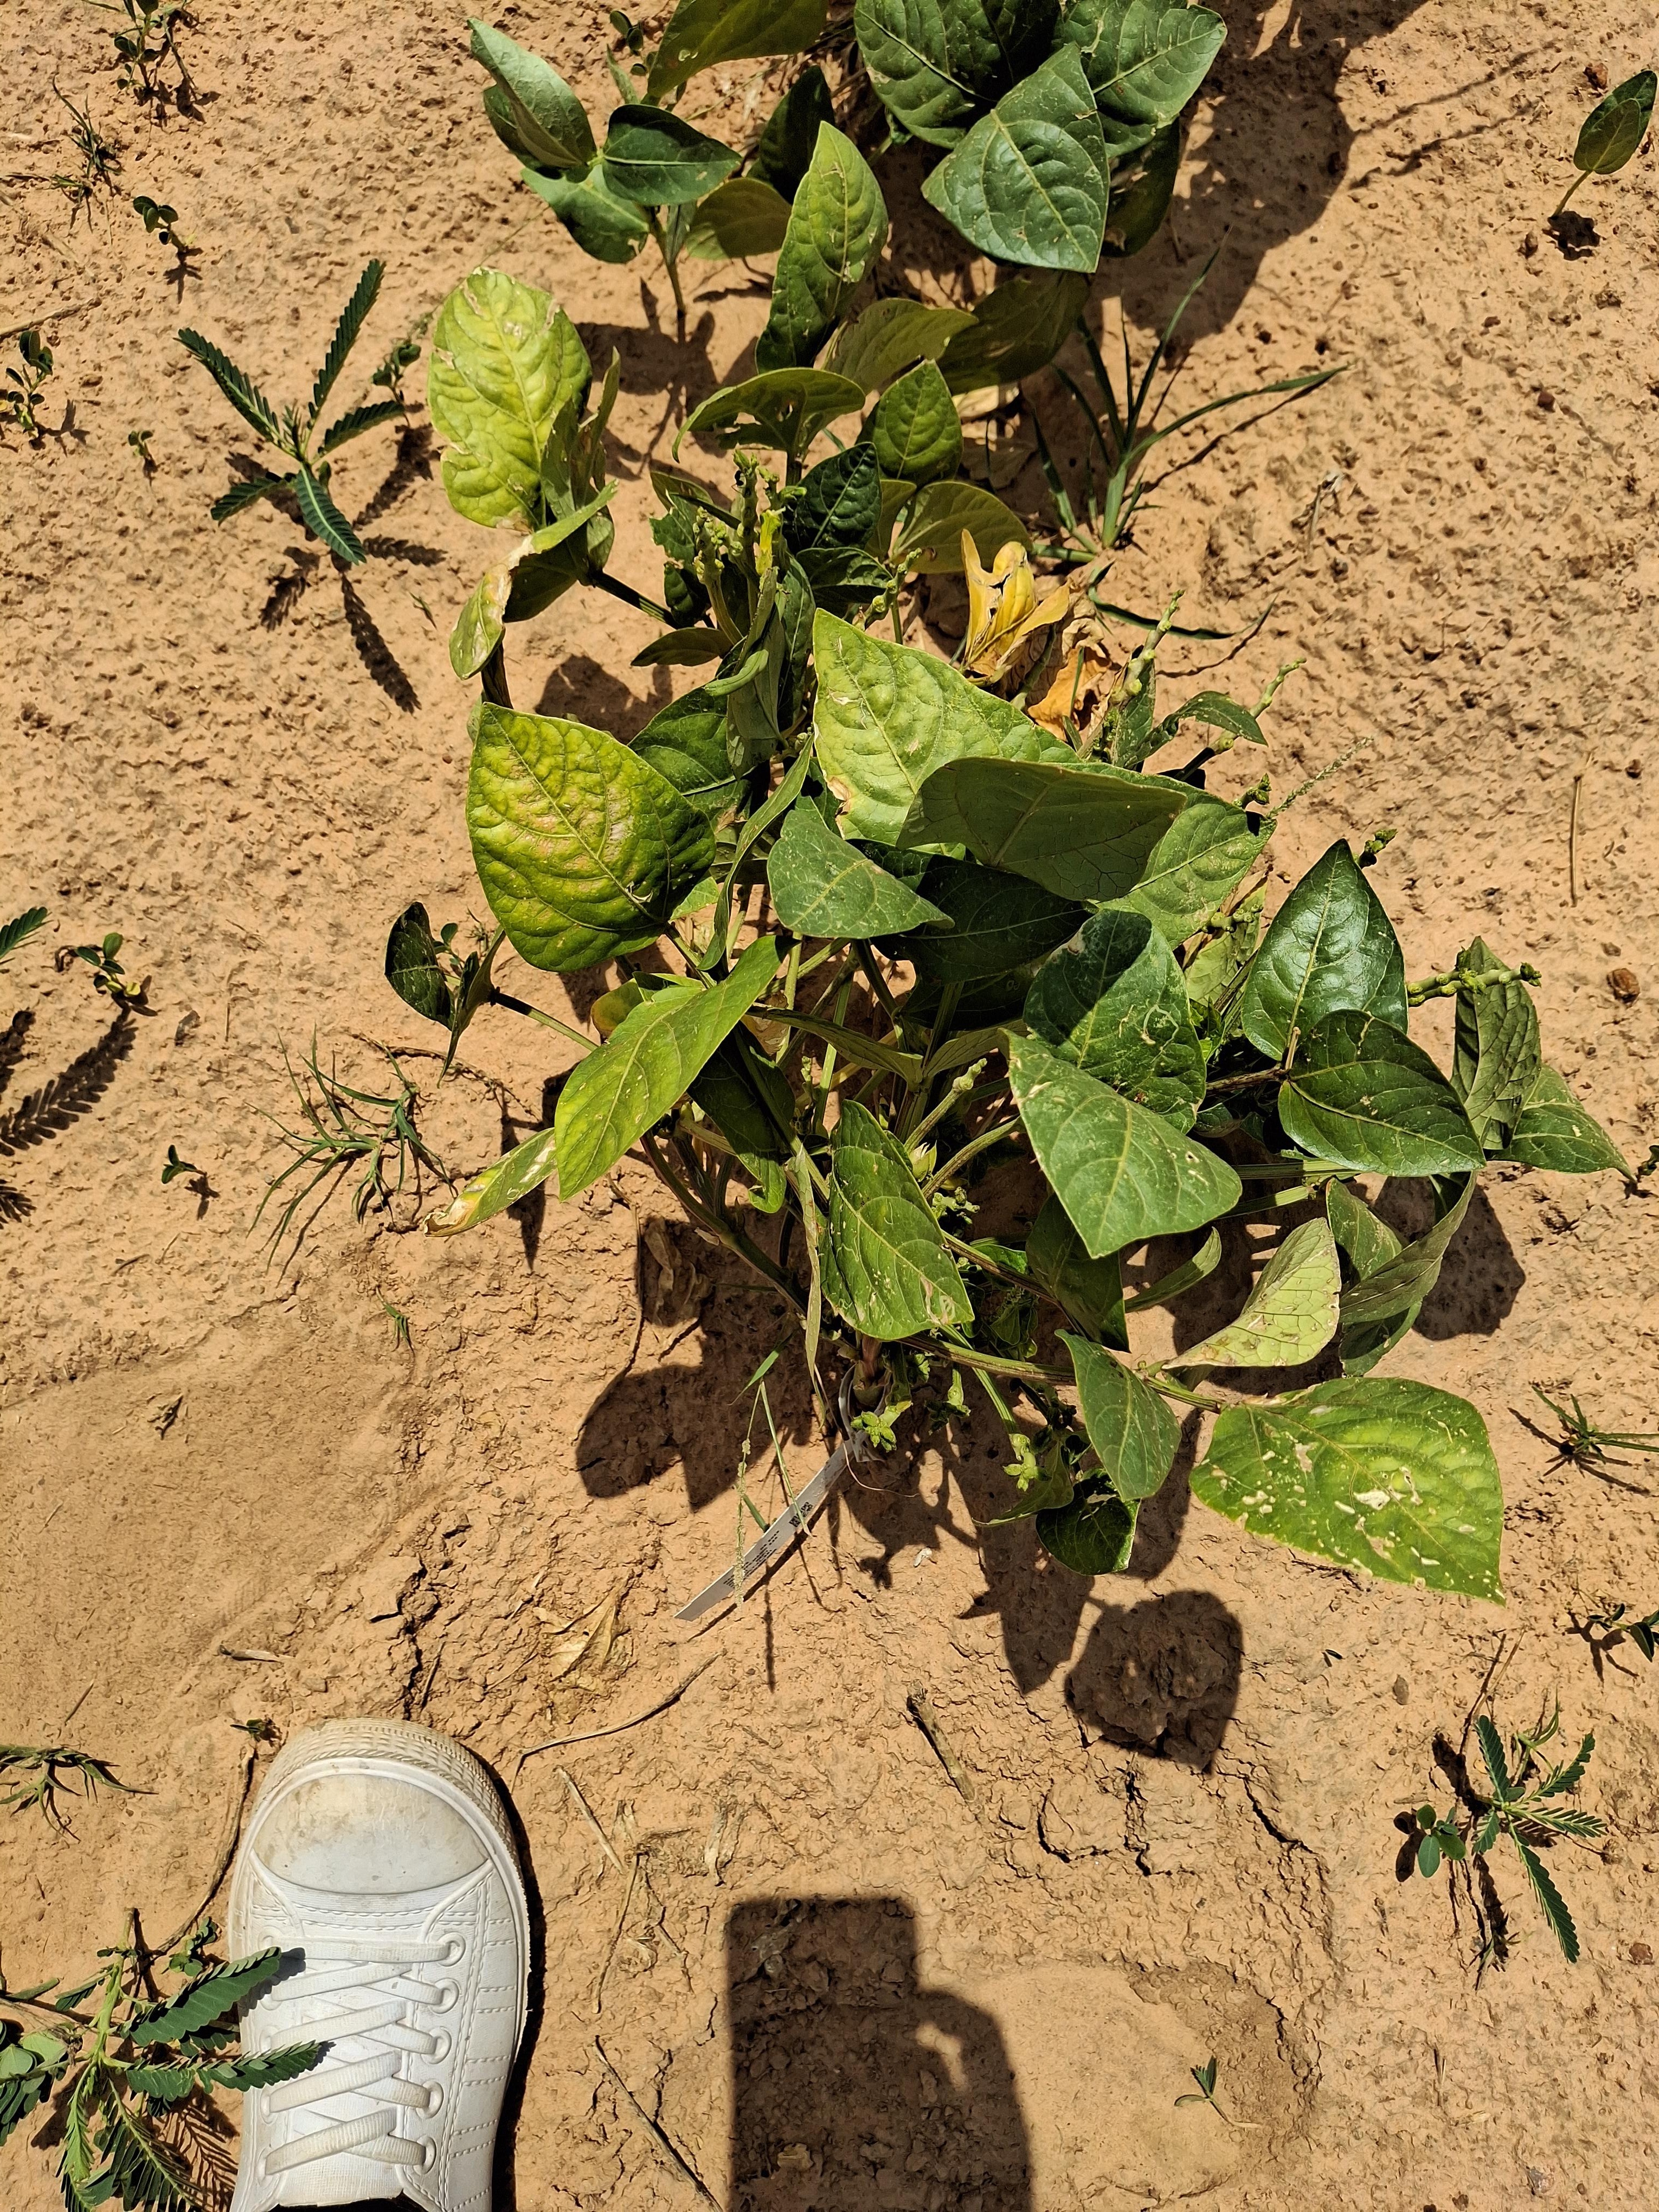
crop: cowpea
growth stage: harvest maturity
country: Nigeria
